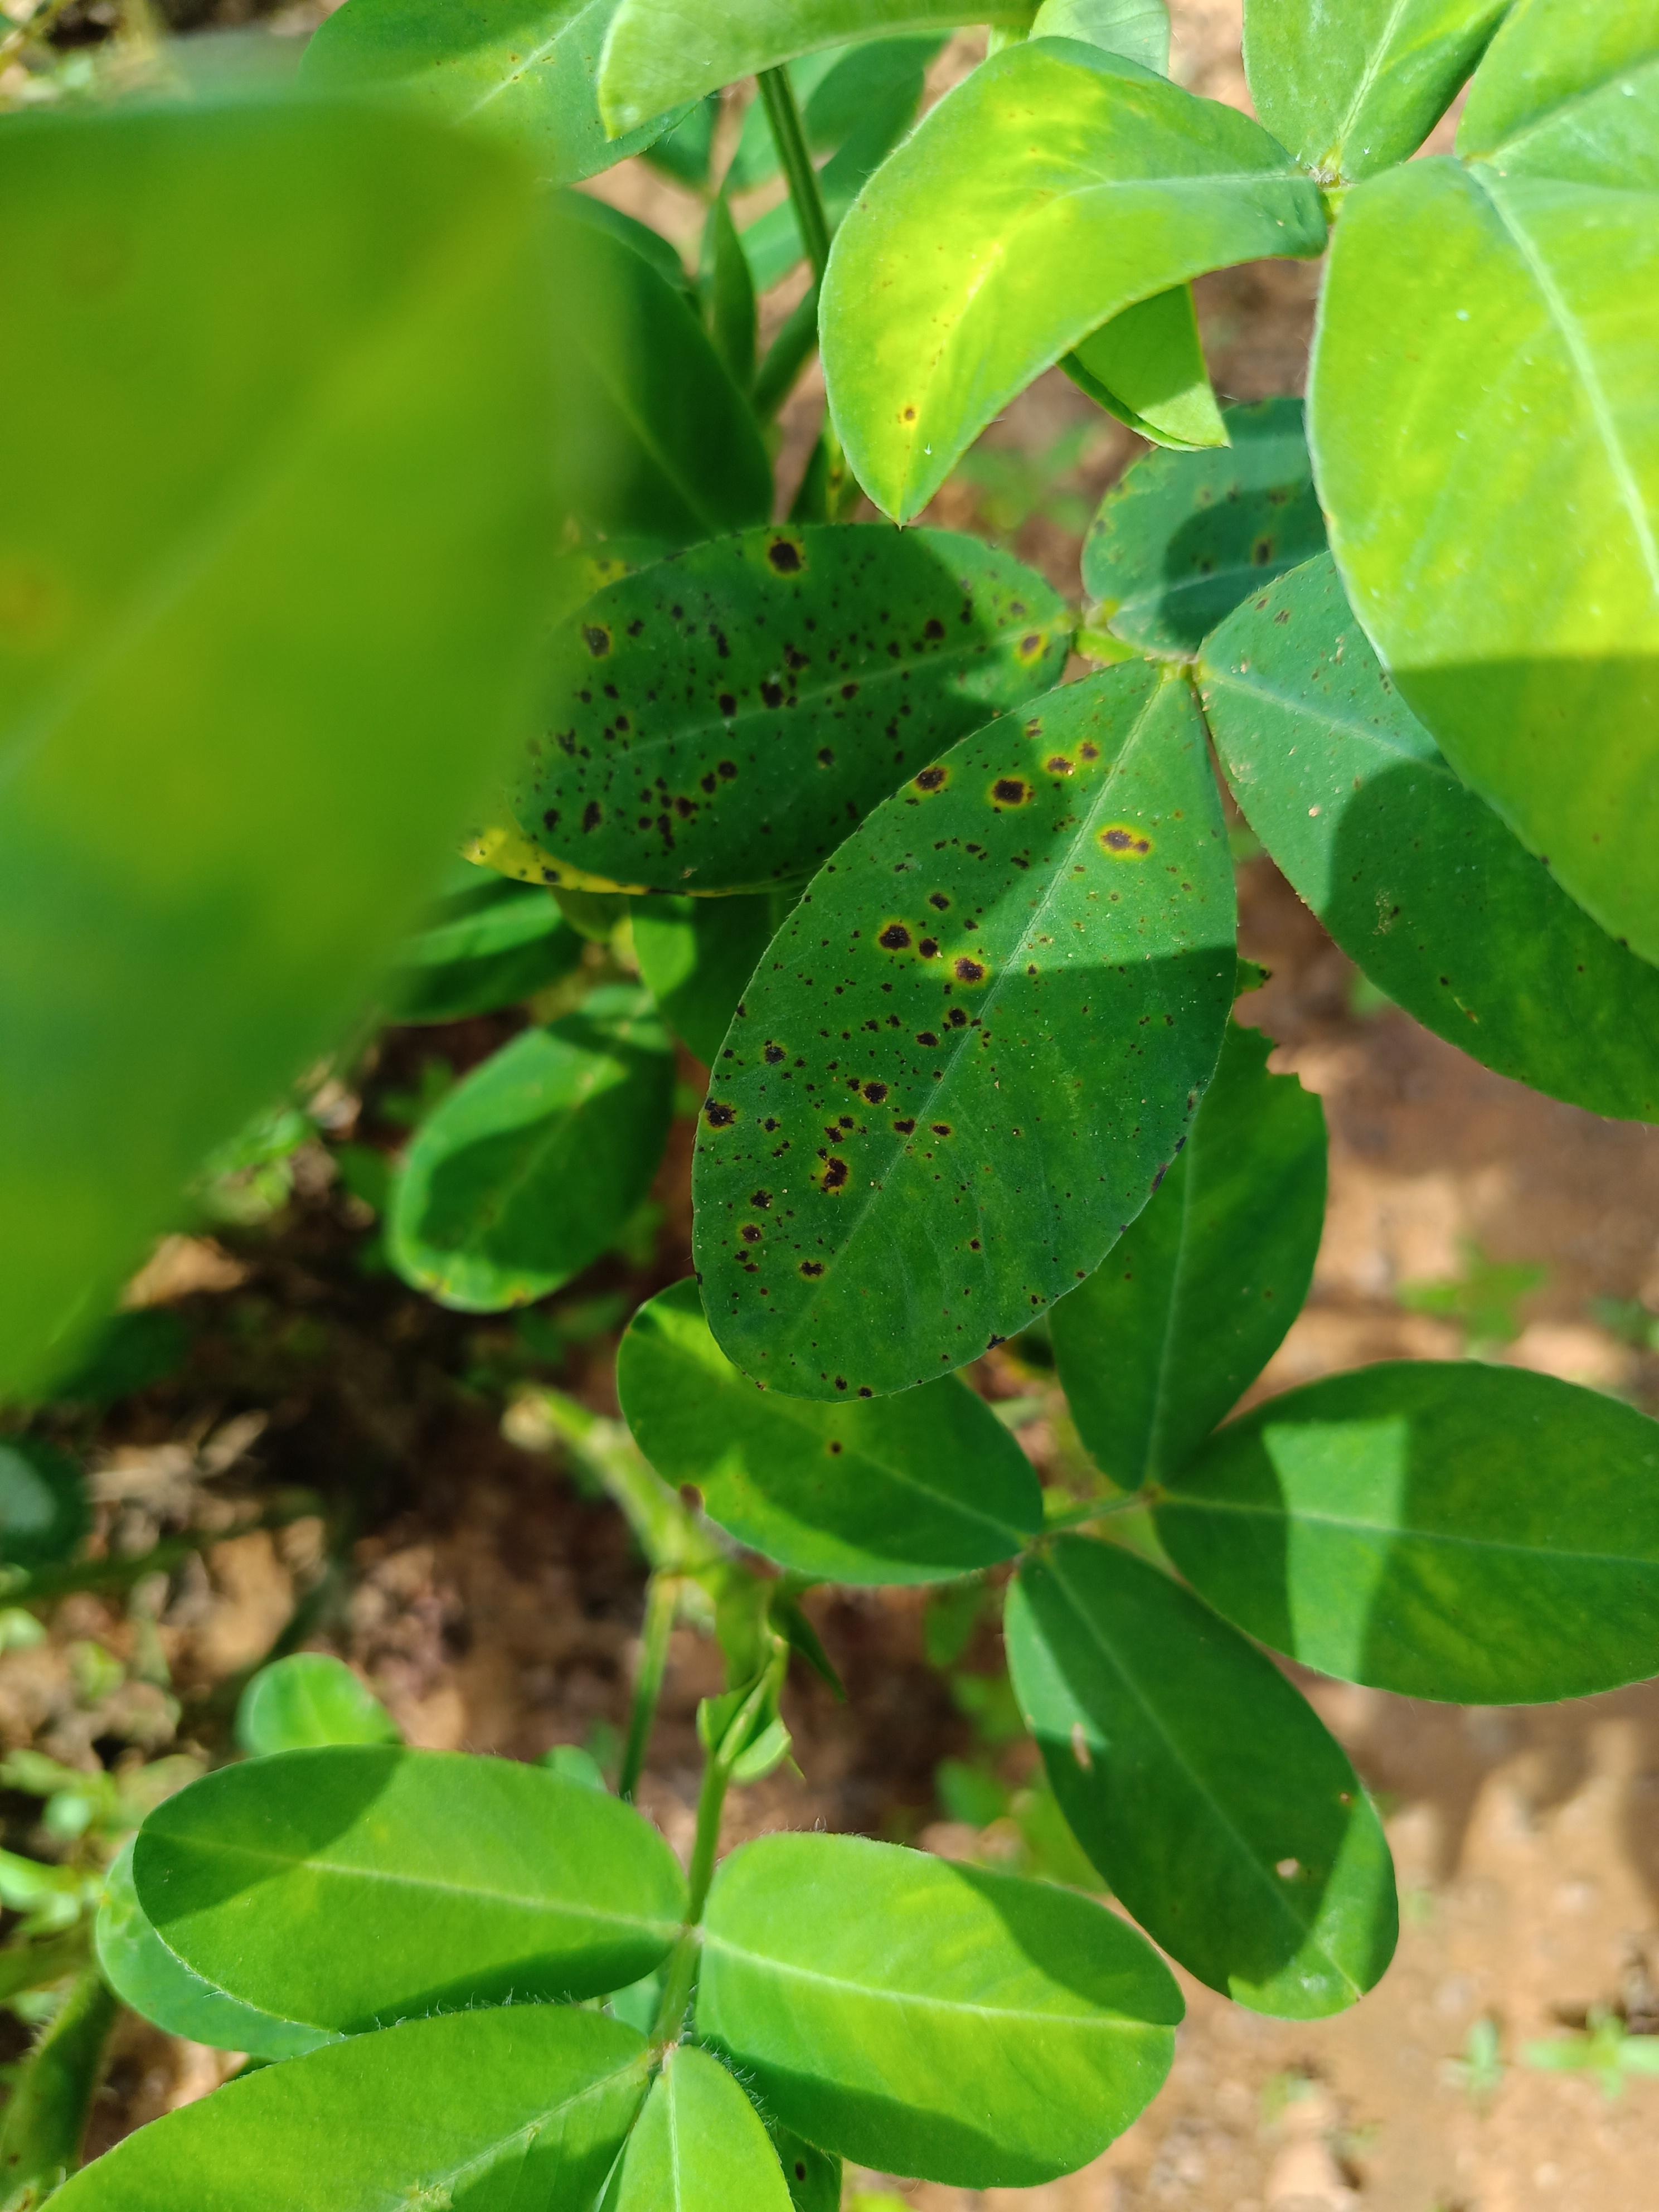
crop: groundnut
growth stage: development pod
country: Ghana
